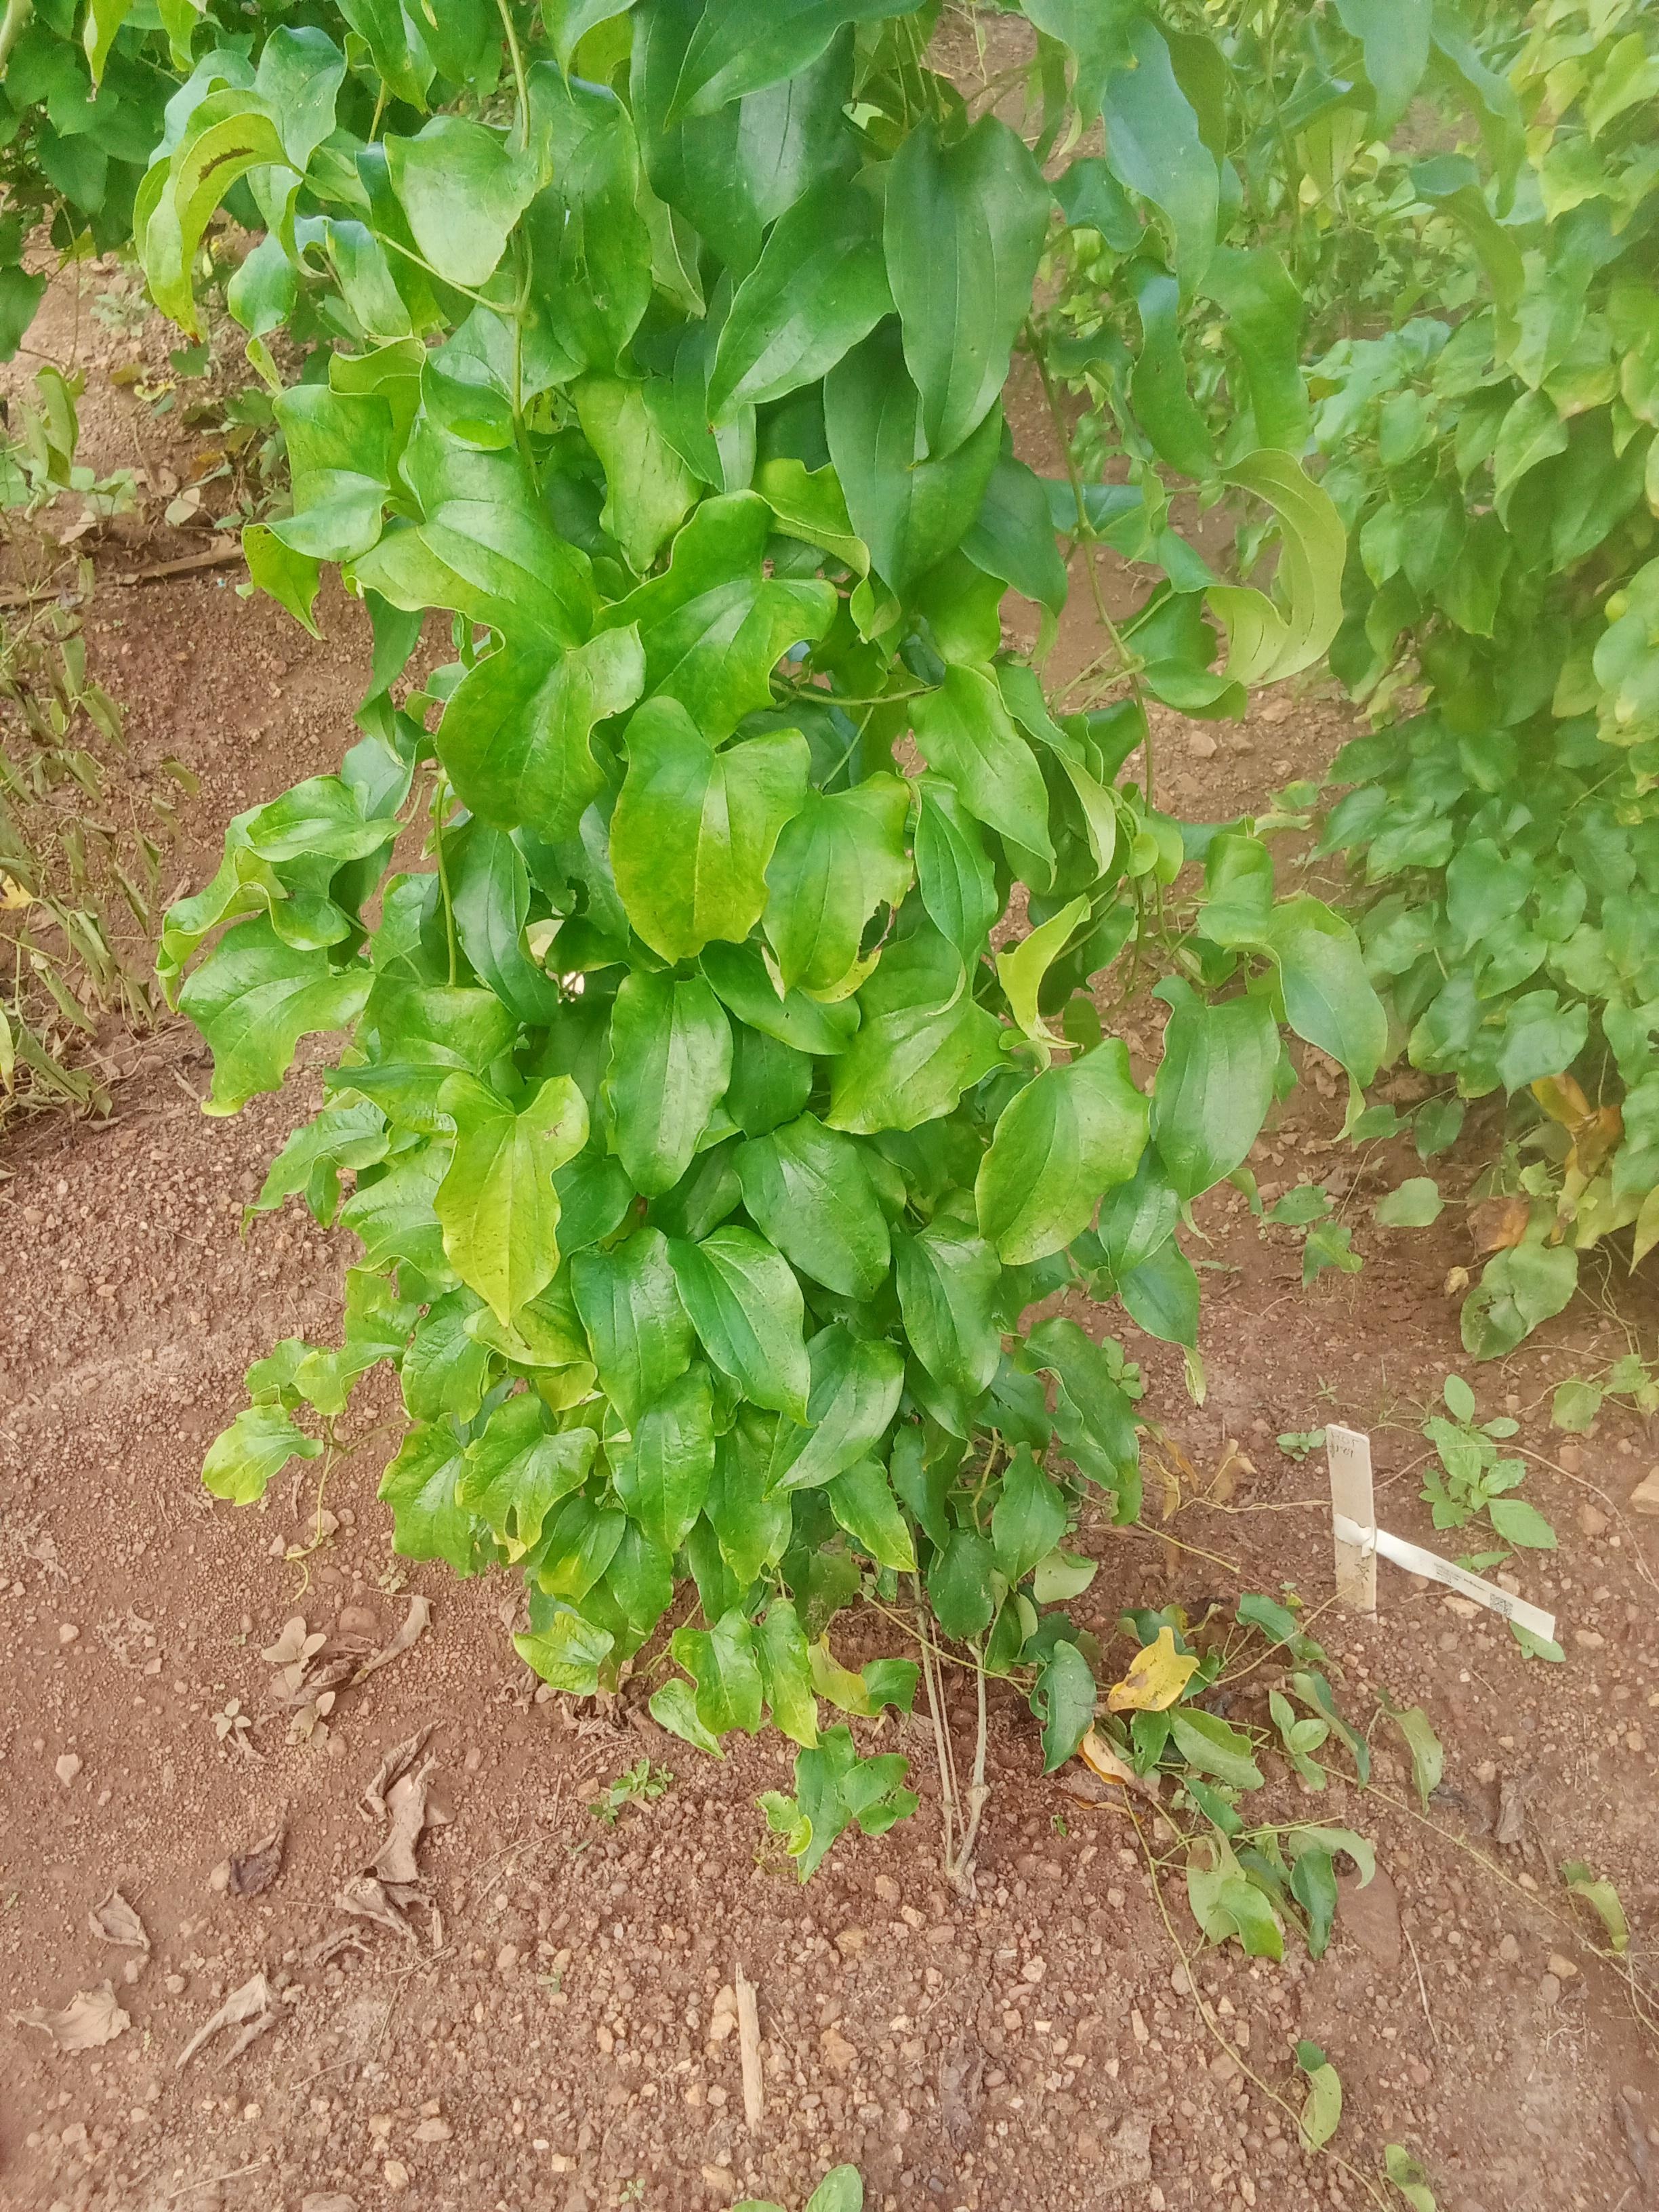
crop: yam
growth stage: vegetative
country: Nigeria
